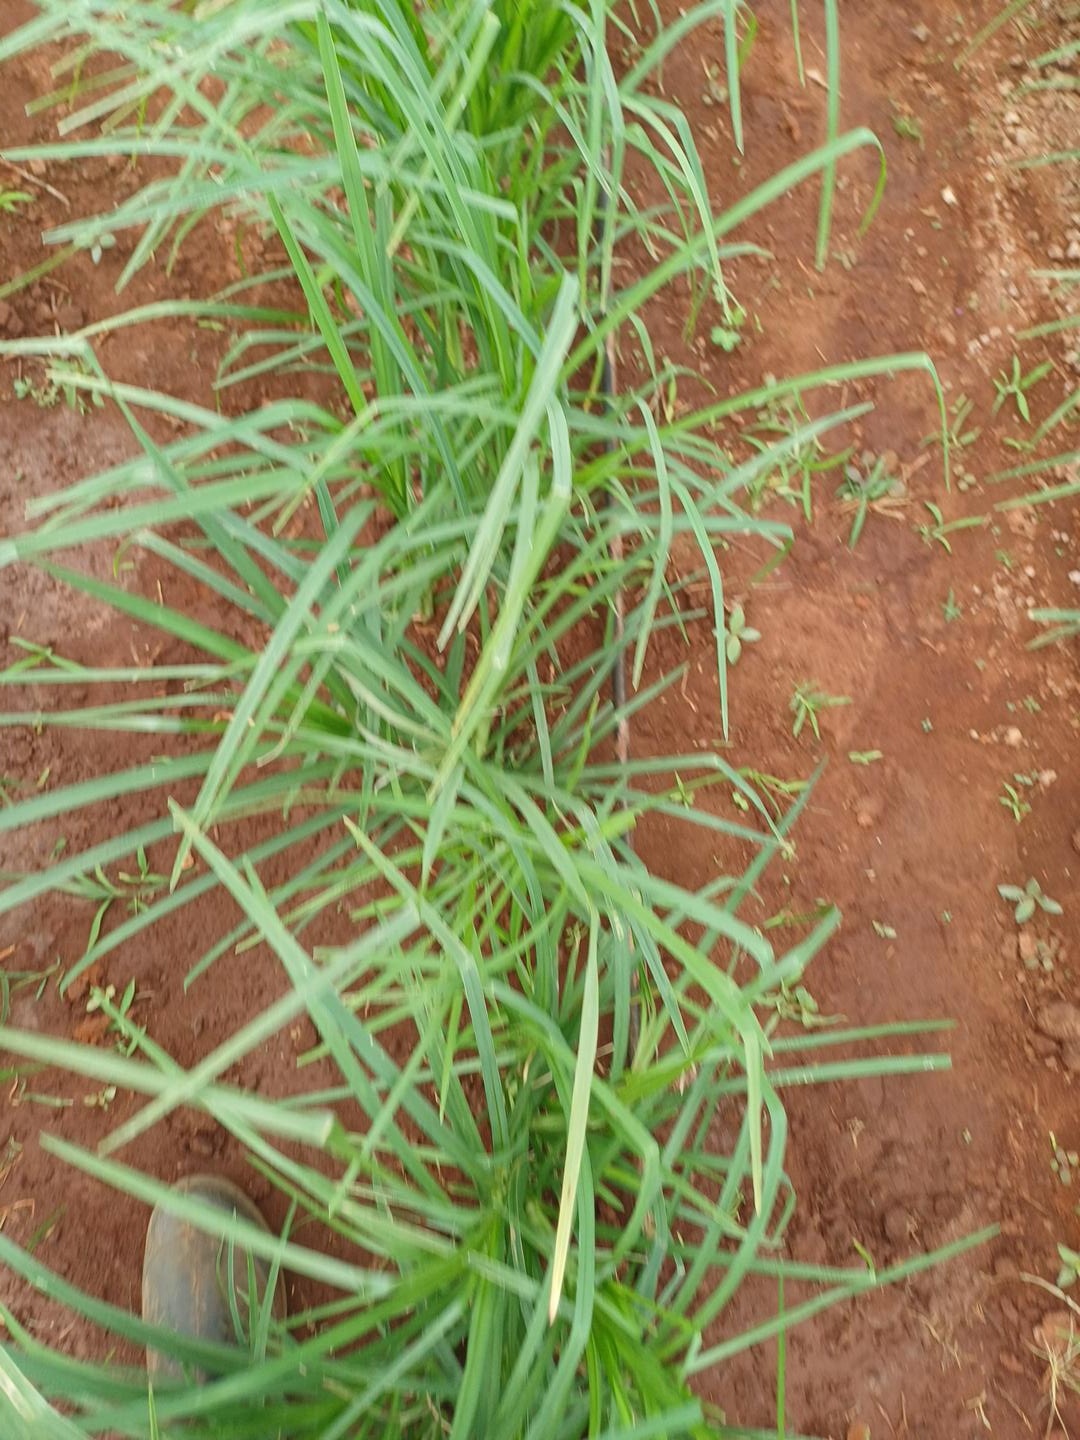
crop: finger millet
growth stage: vegetative
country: Kenya
